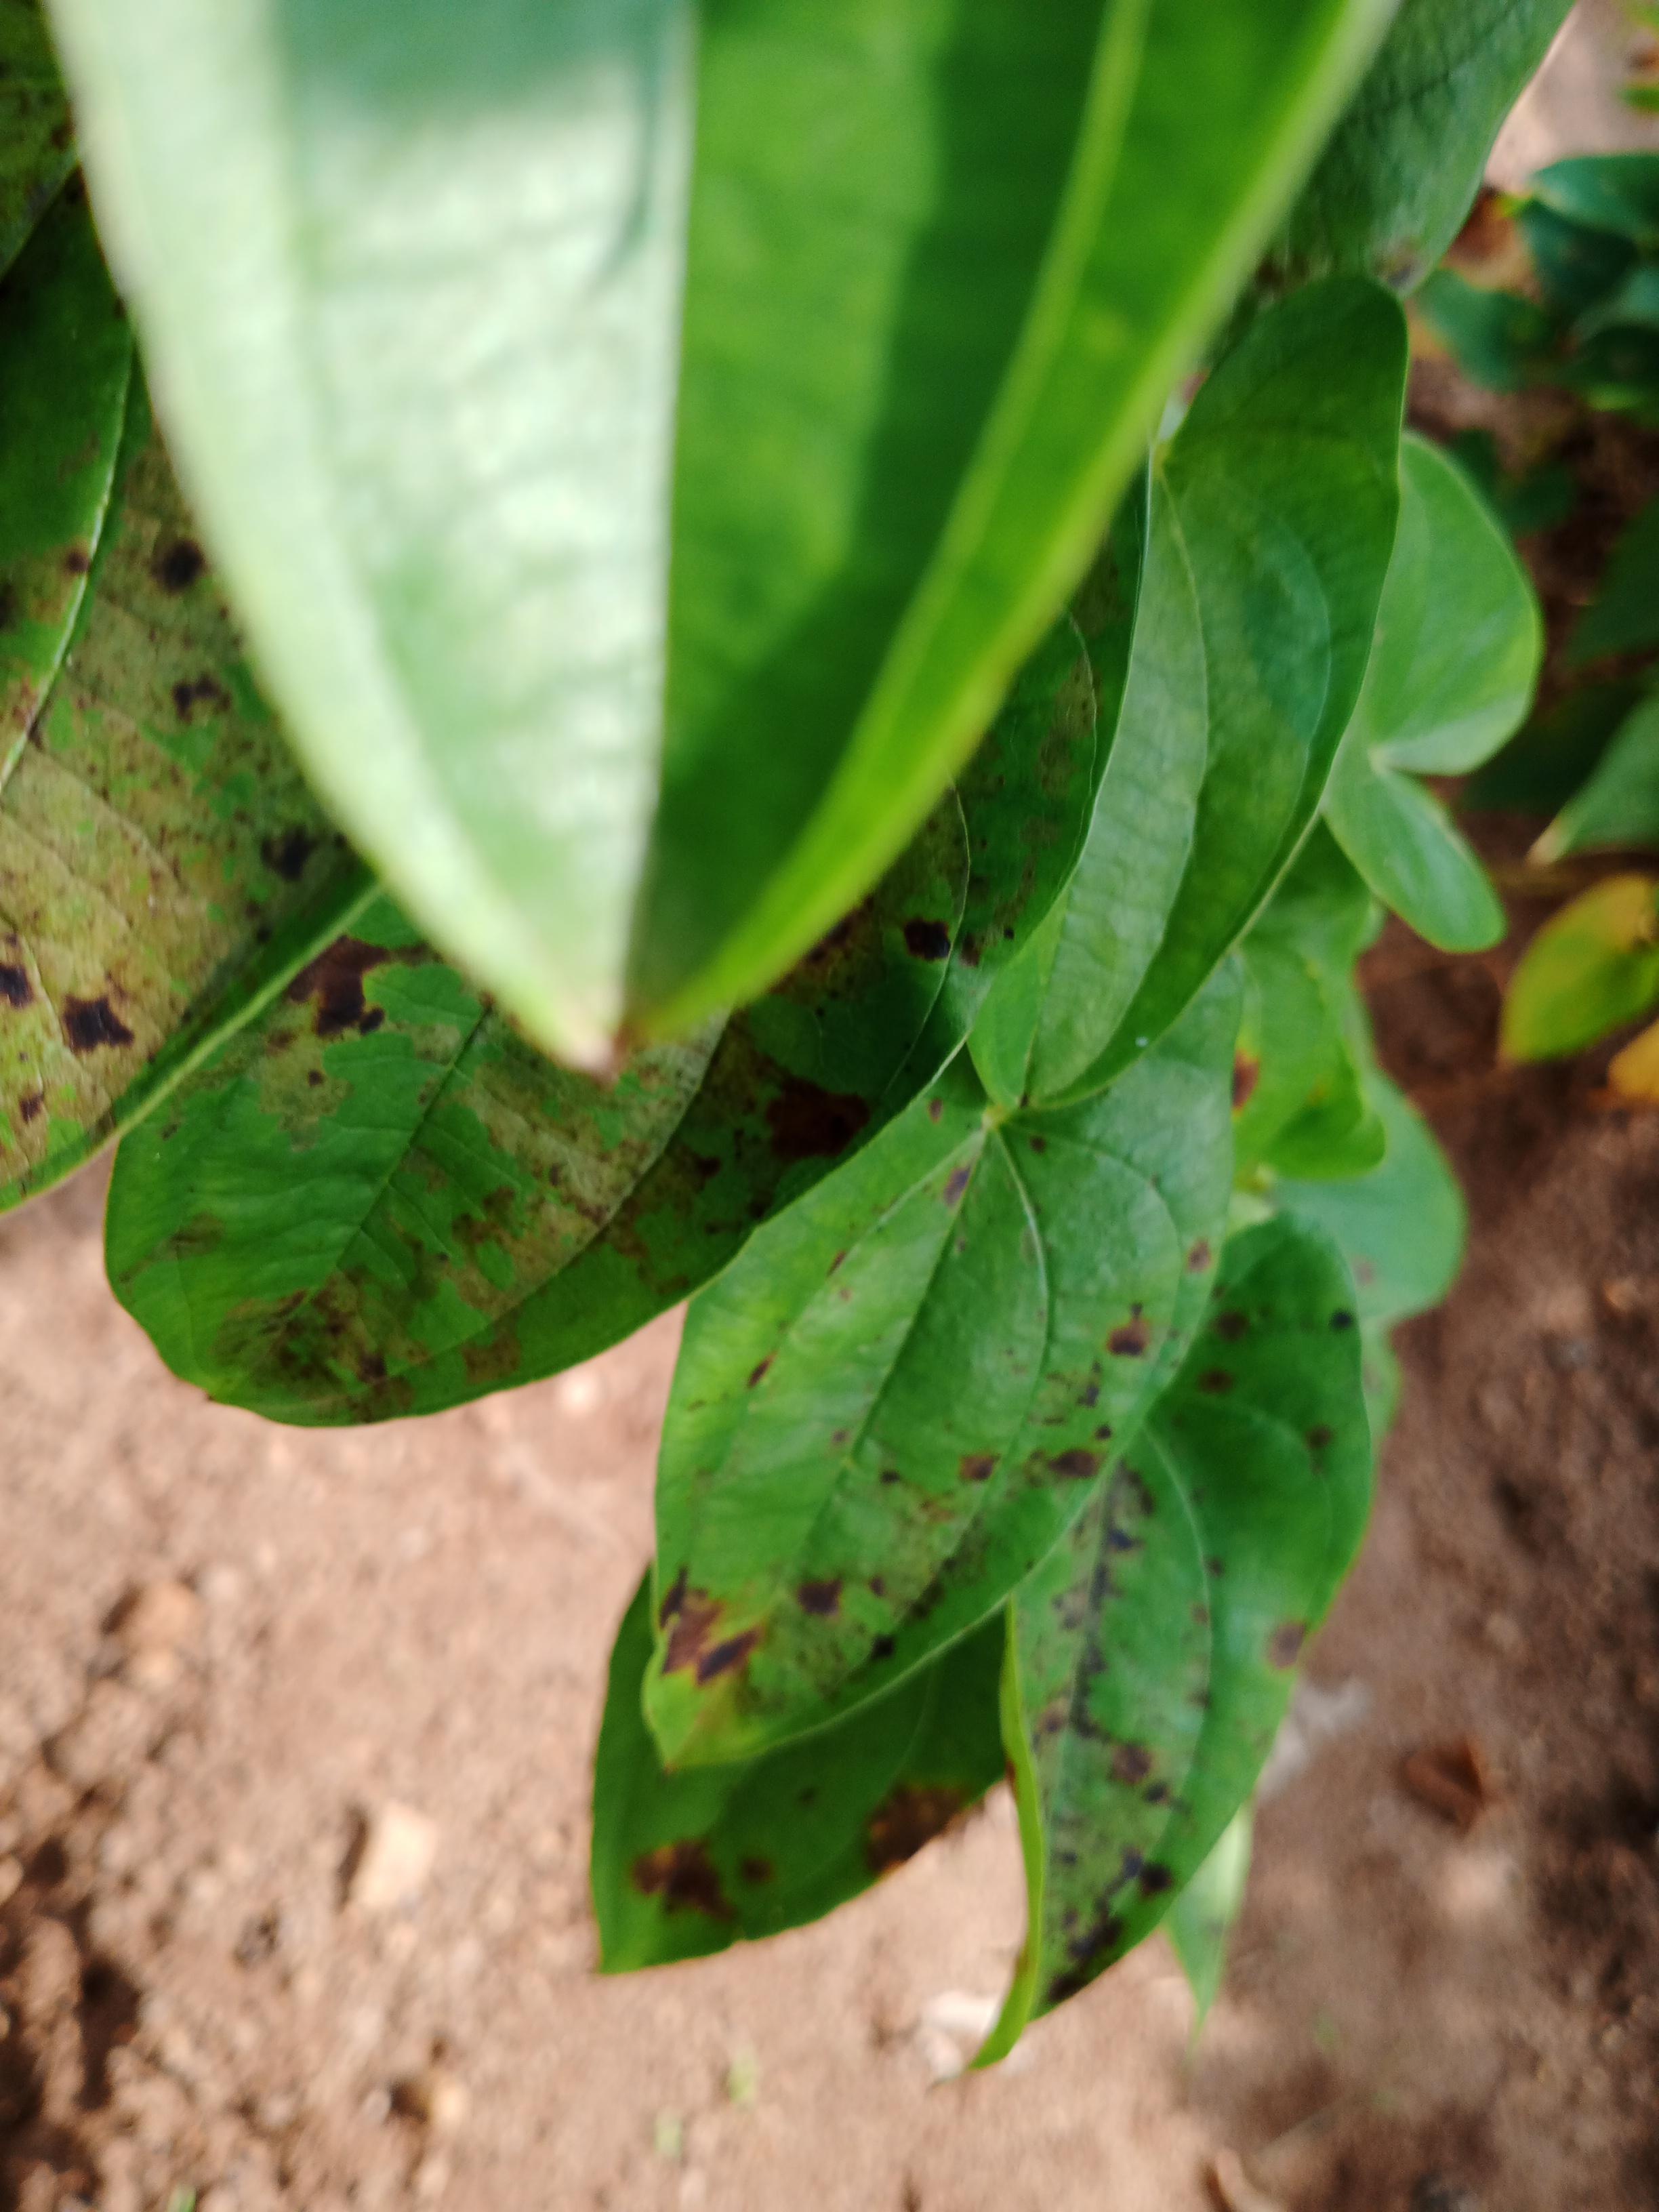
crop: yam
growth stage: vegetative
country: Nigeria
